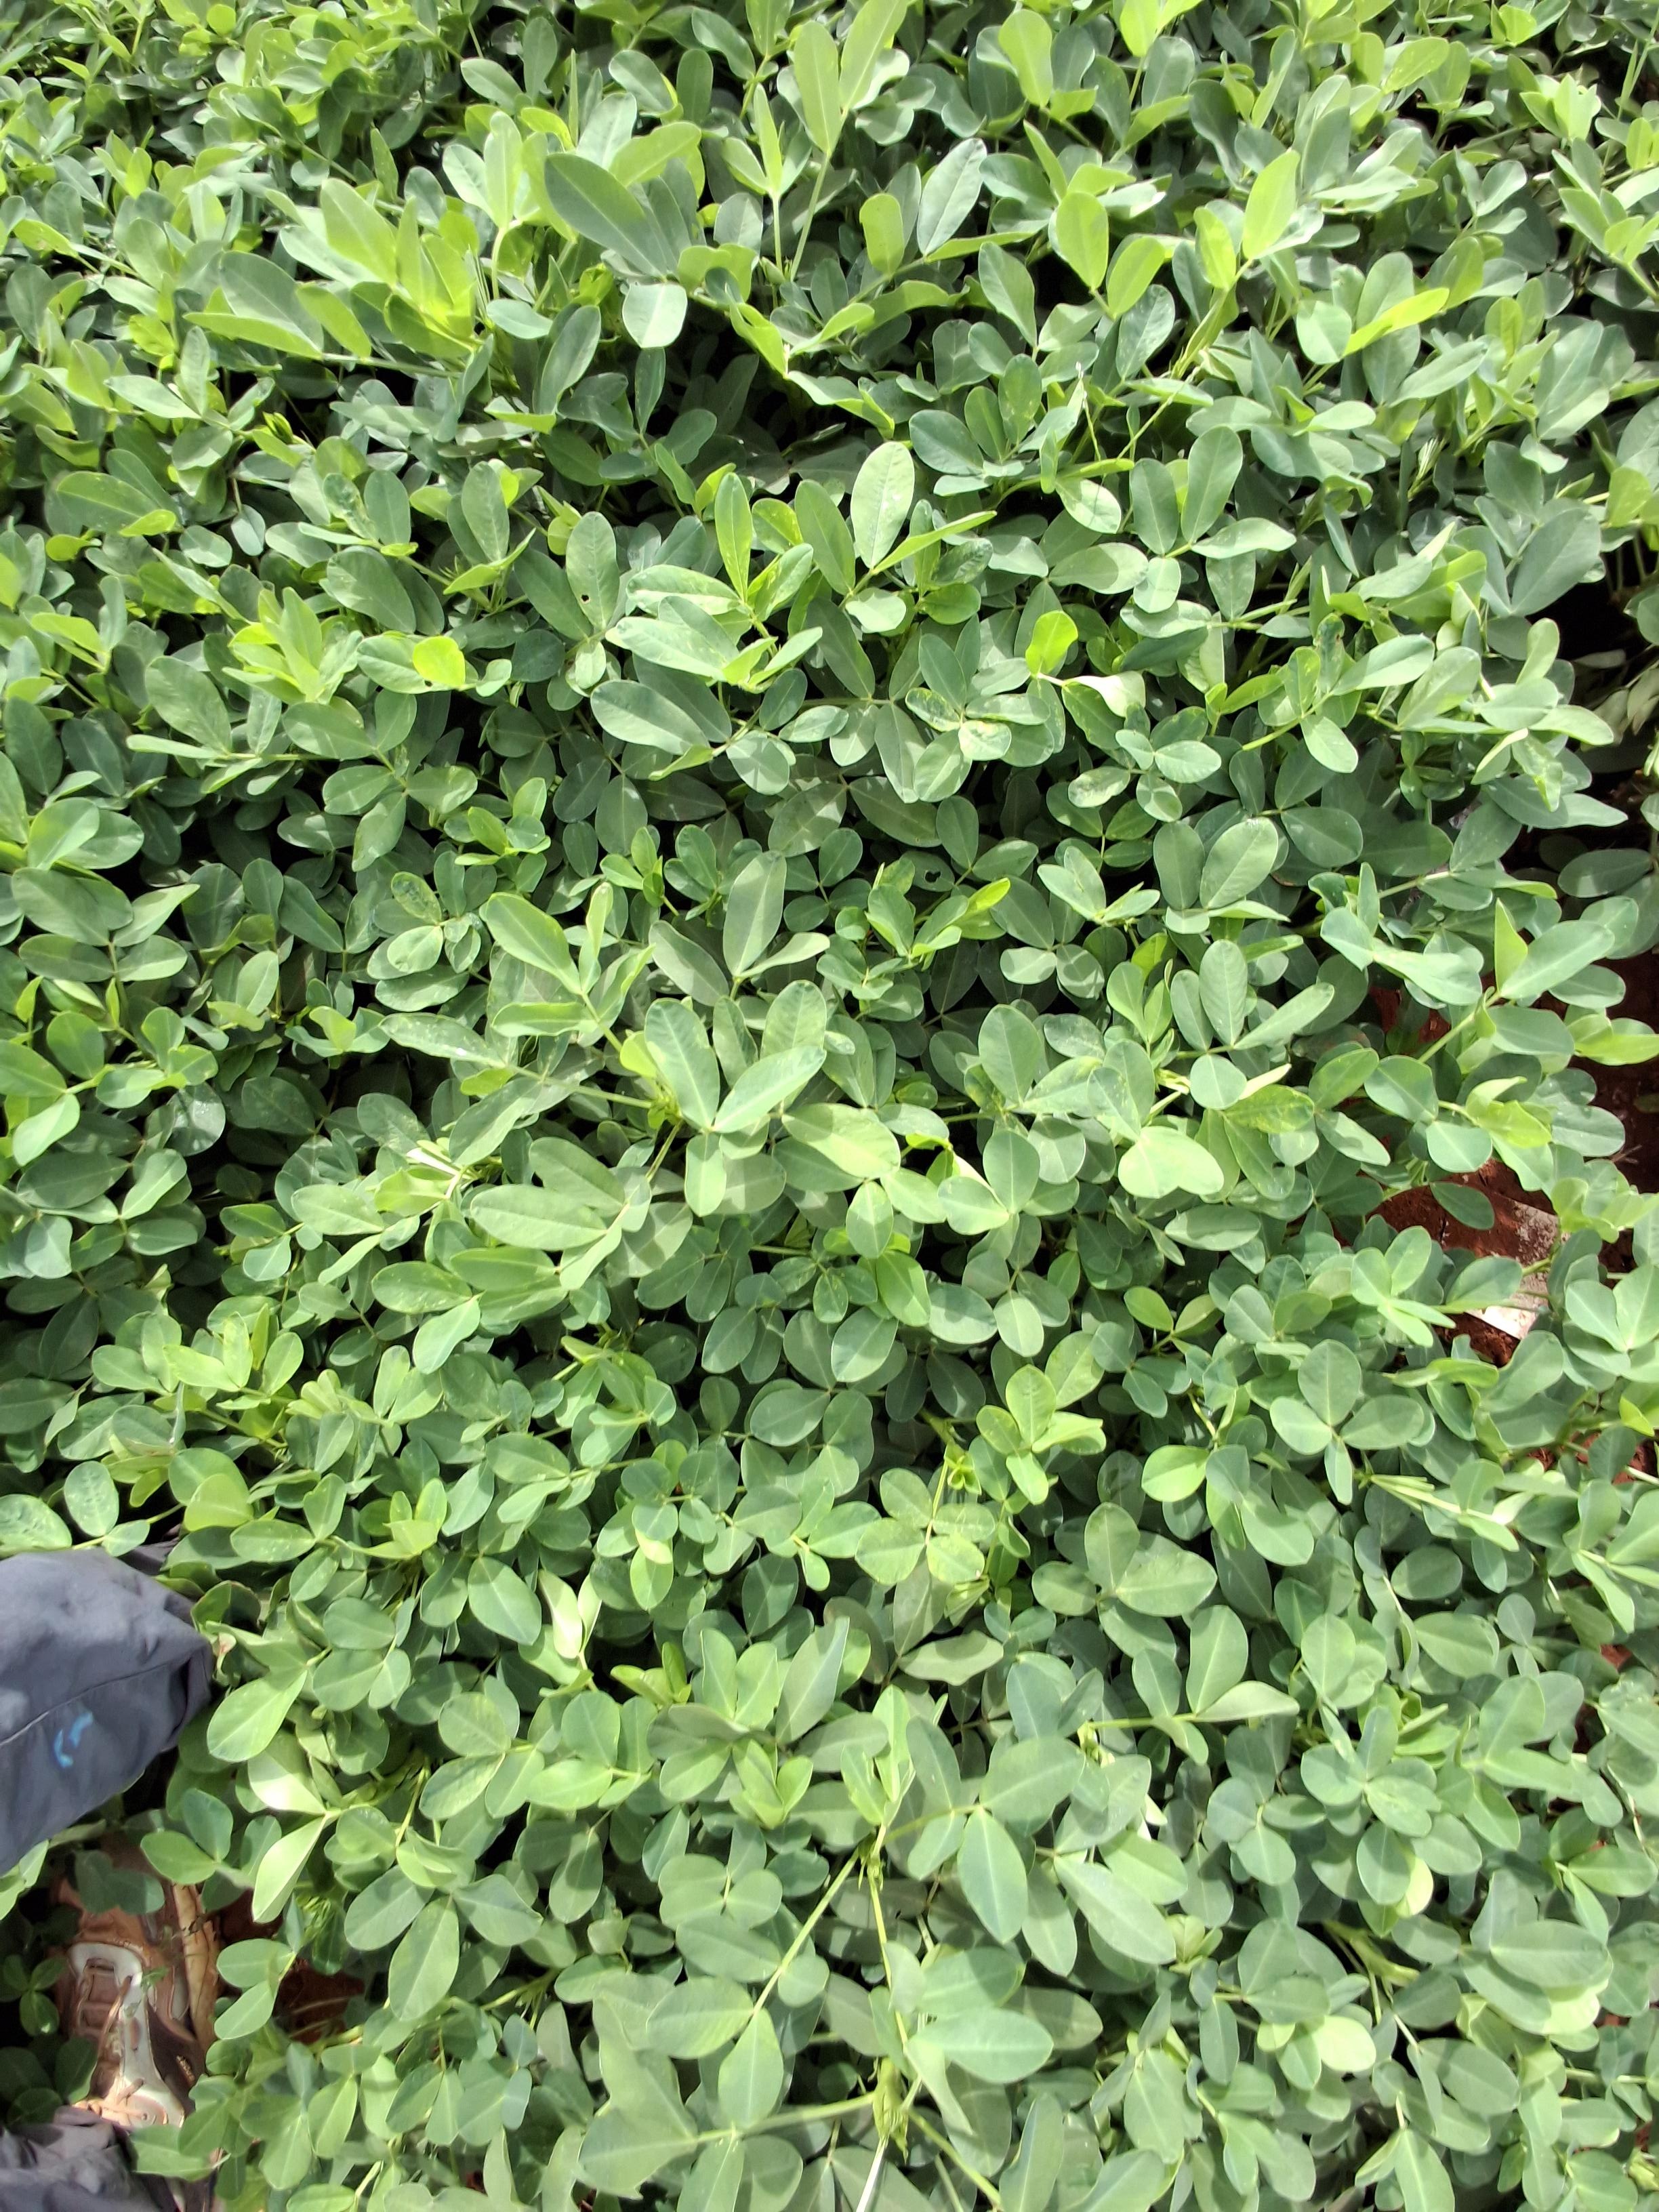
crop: groundnut
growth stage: pegging
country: Kenya
